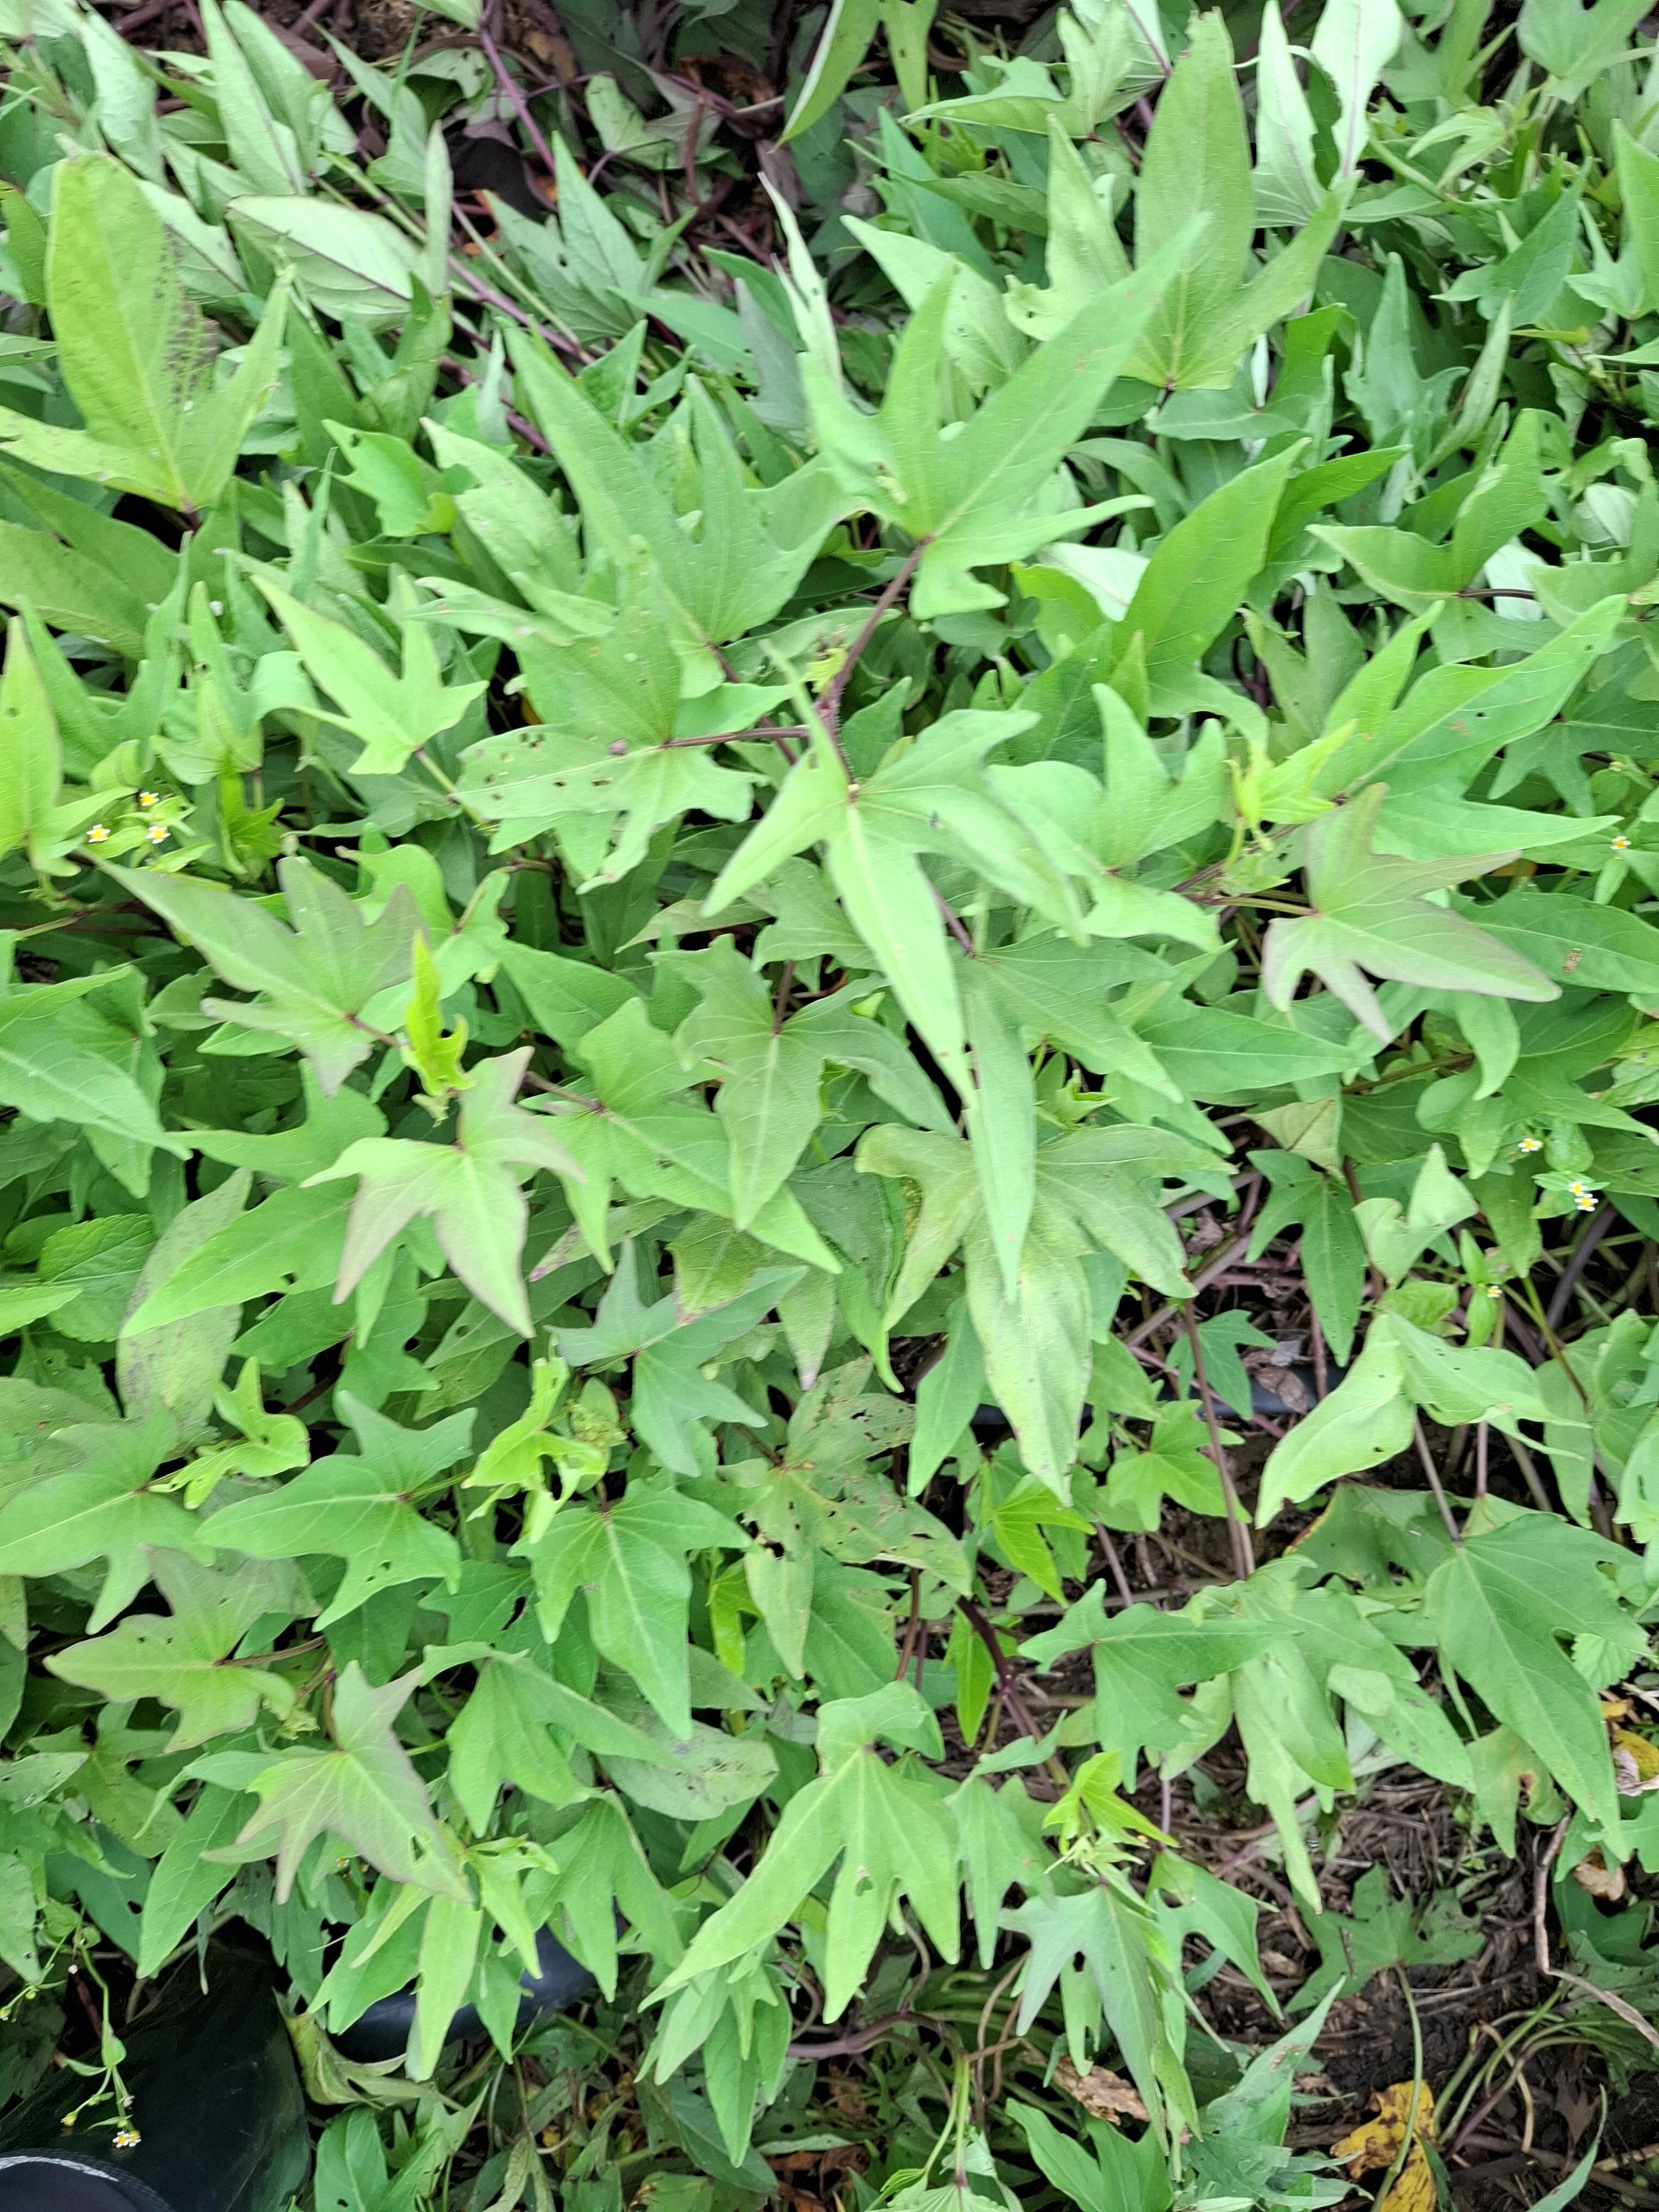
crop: pearl millet
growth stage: heading tuber
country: Tanzania
